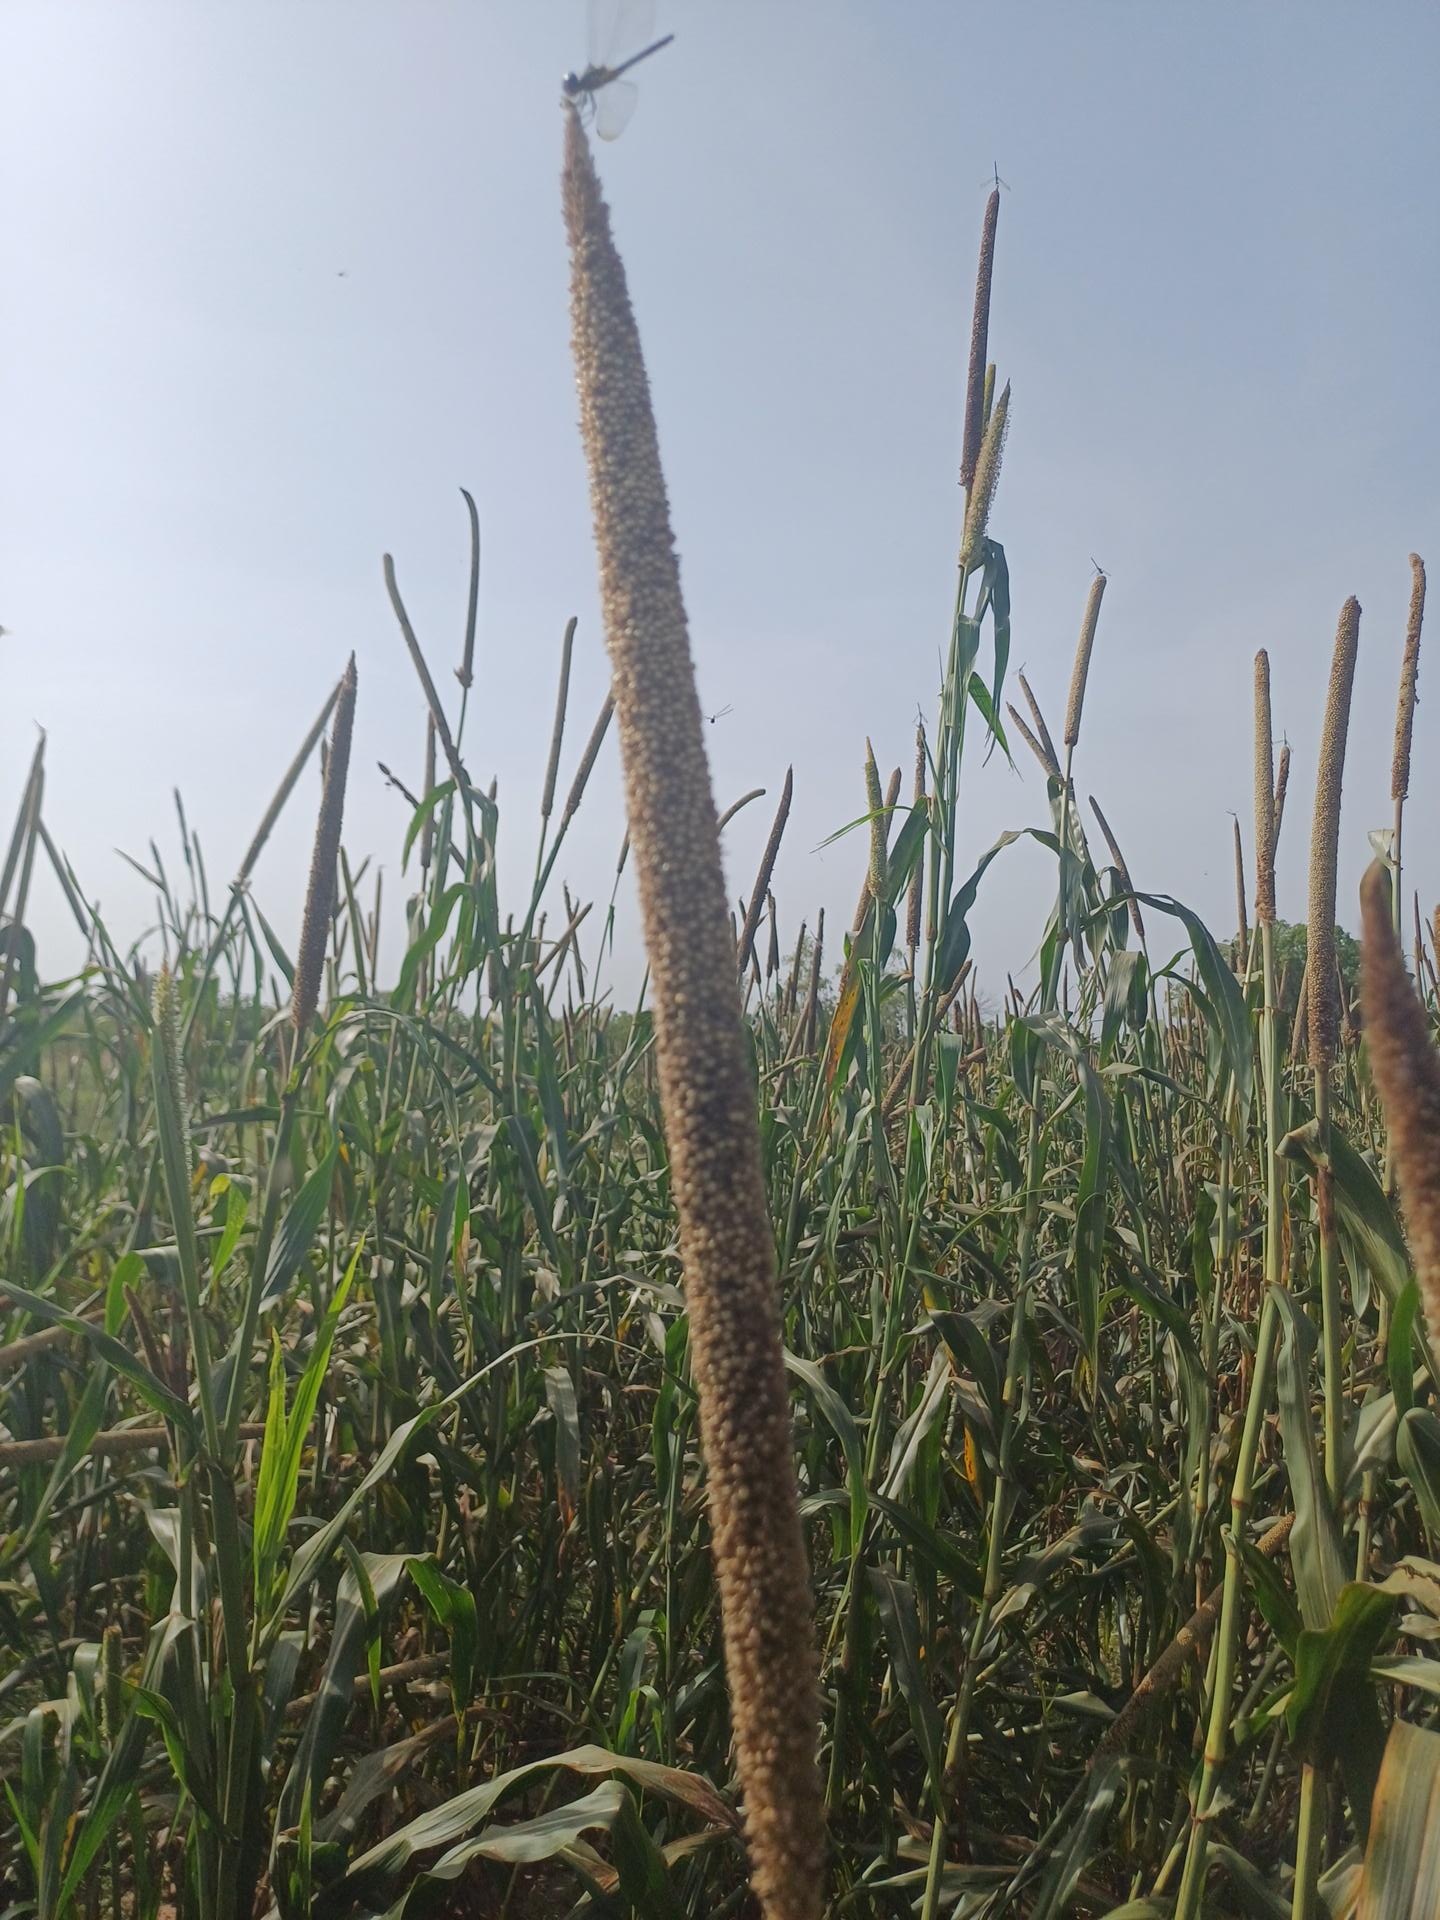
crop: pearl millet
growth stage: filling grain
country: Senegal
